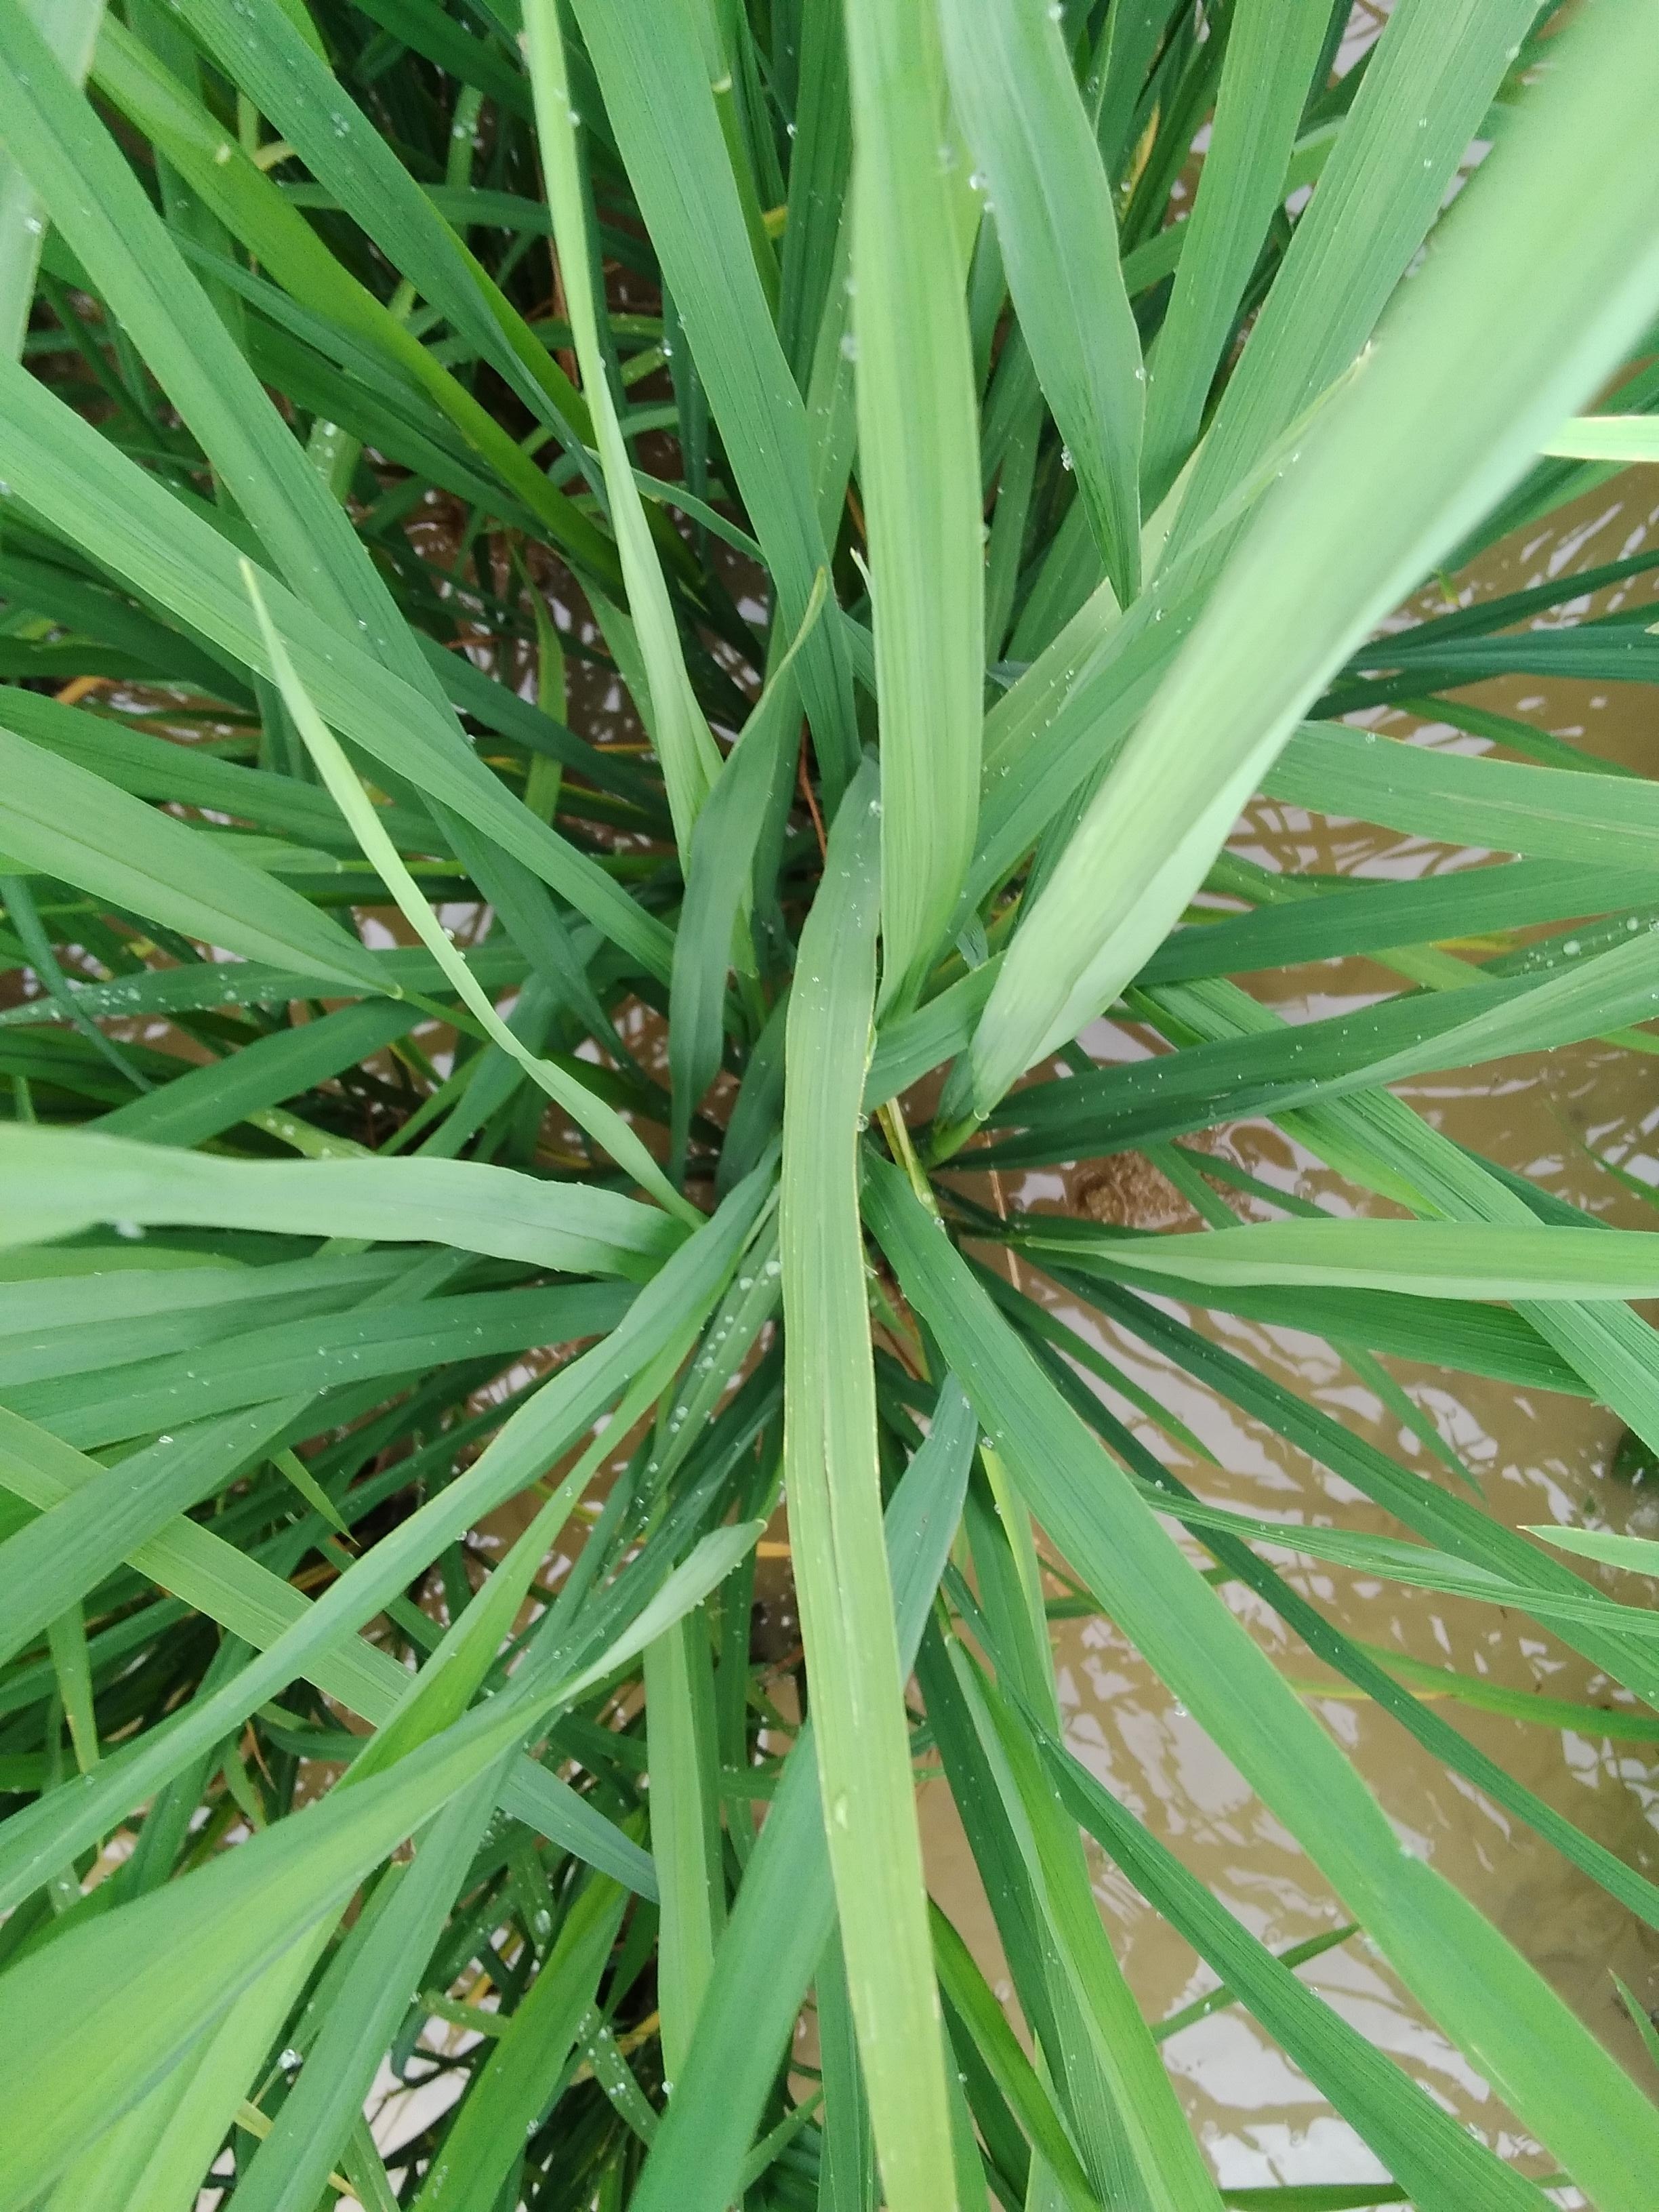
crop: rice
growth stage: booting
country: Nigeria
